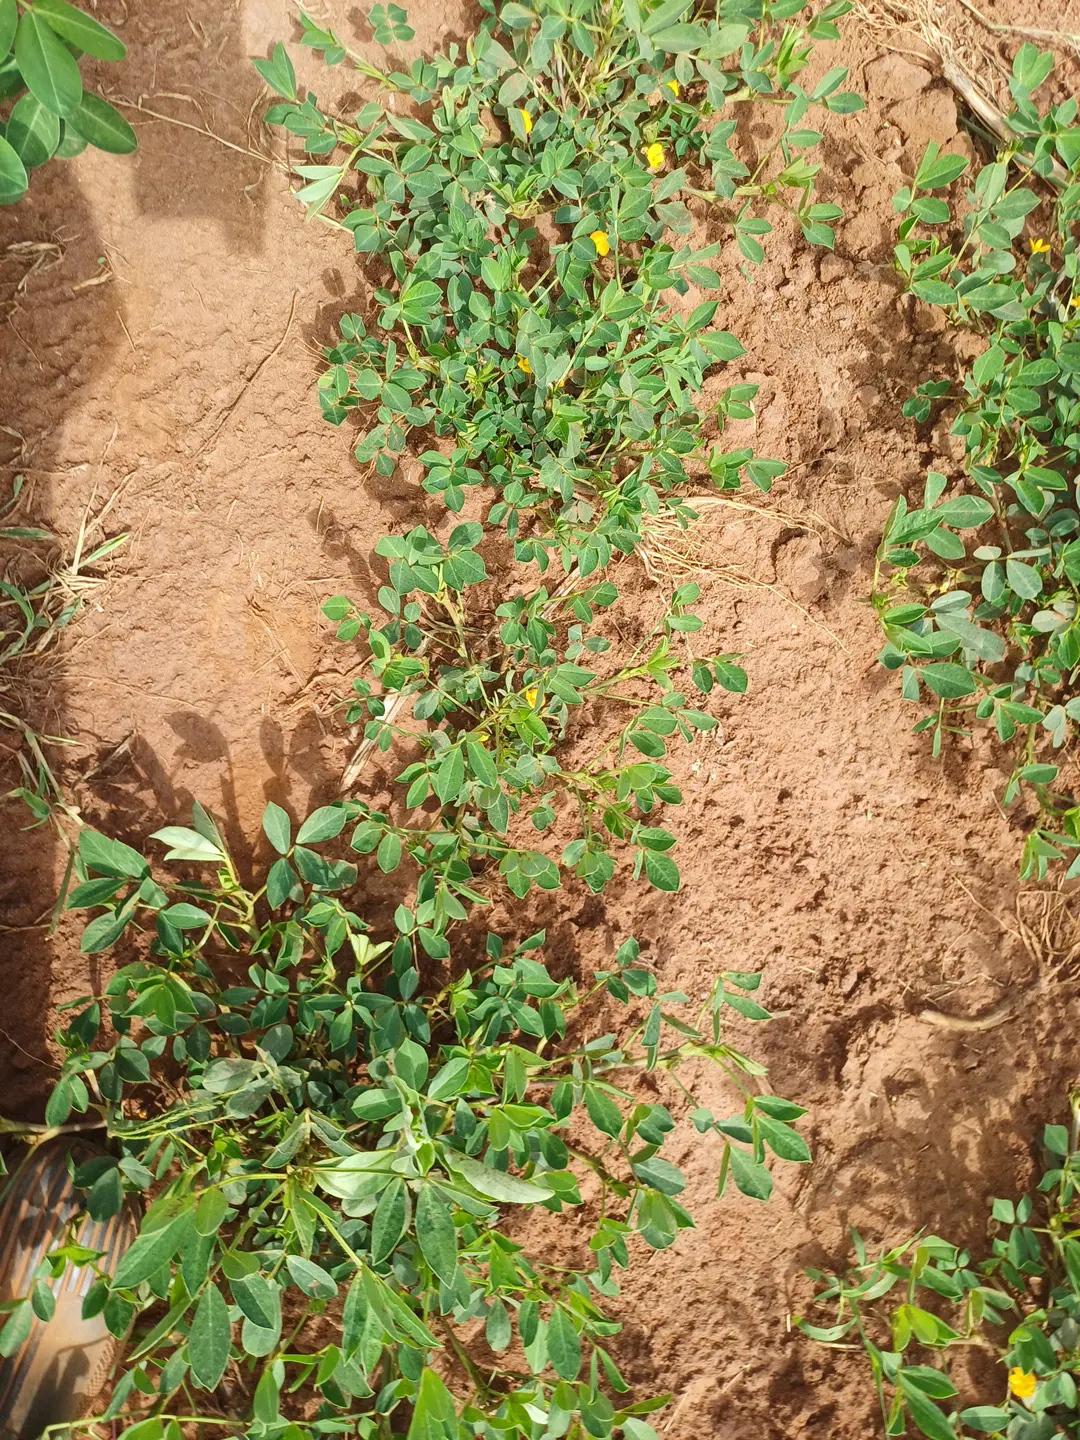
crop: groundnut
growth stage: flowering
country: Kenya
